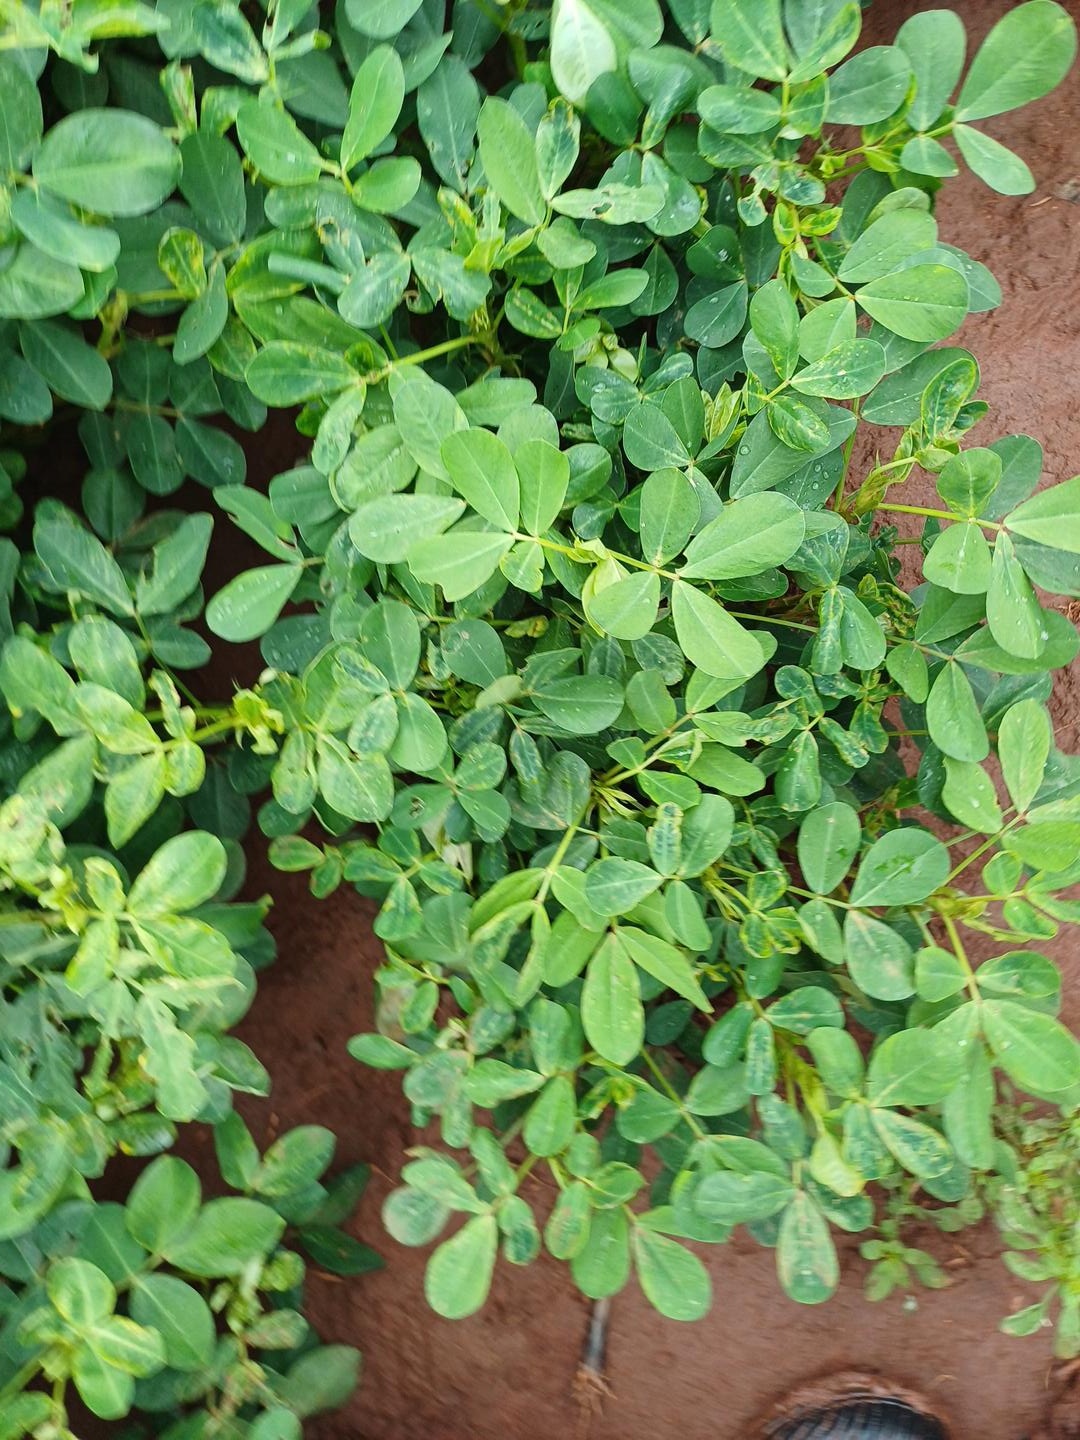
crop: groundnut
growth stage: pegging
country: Kenya
